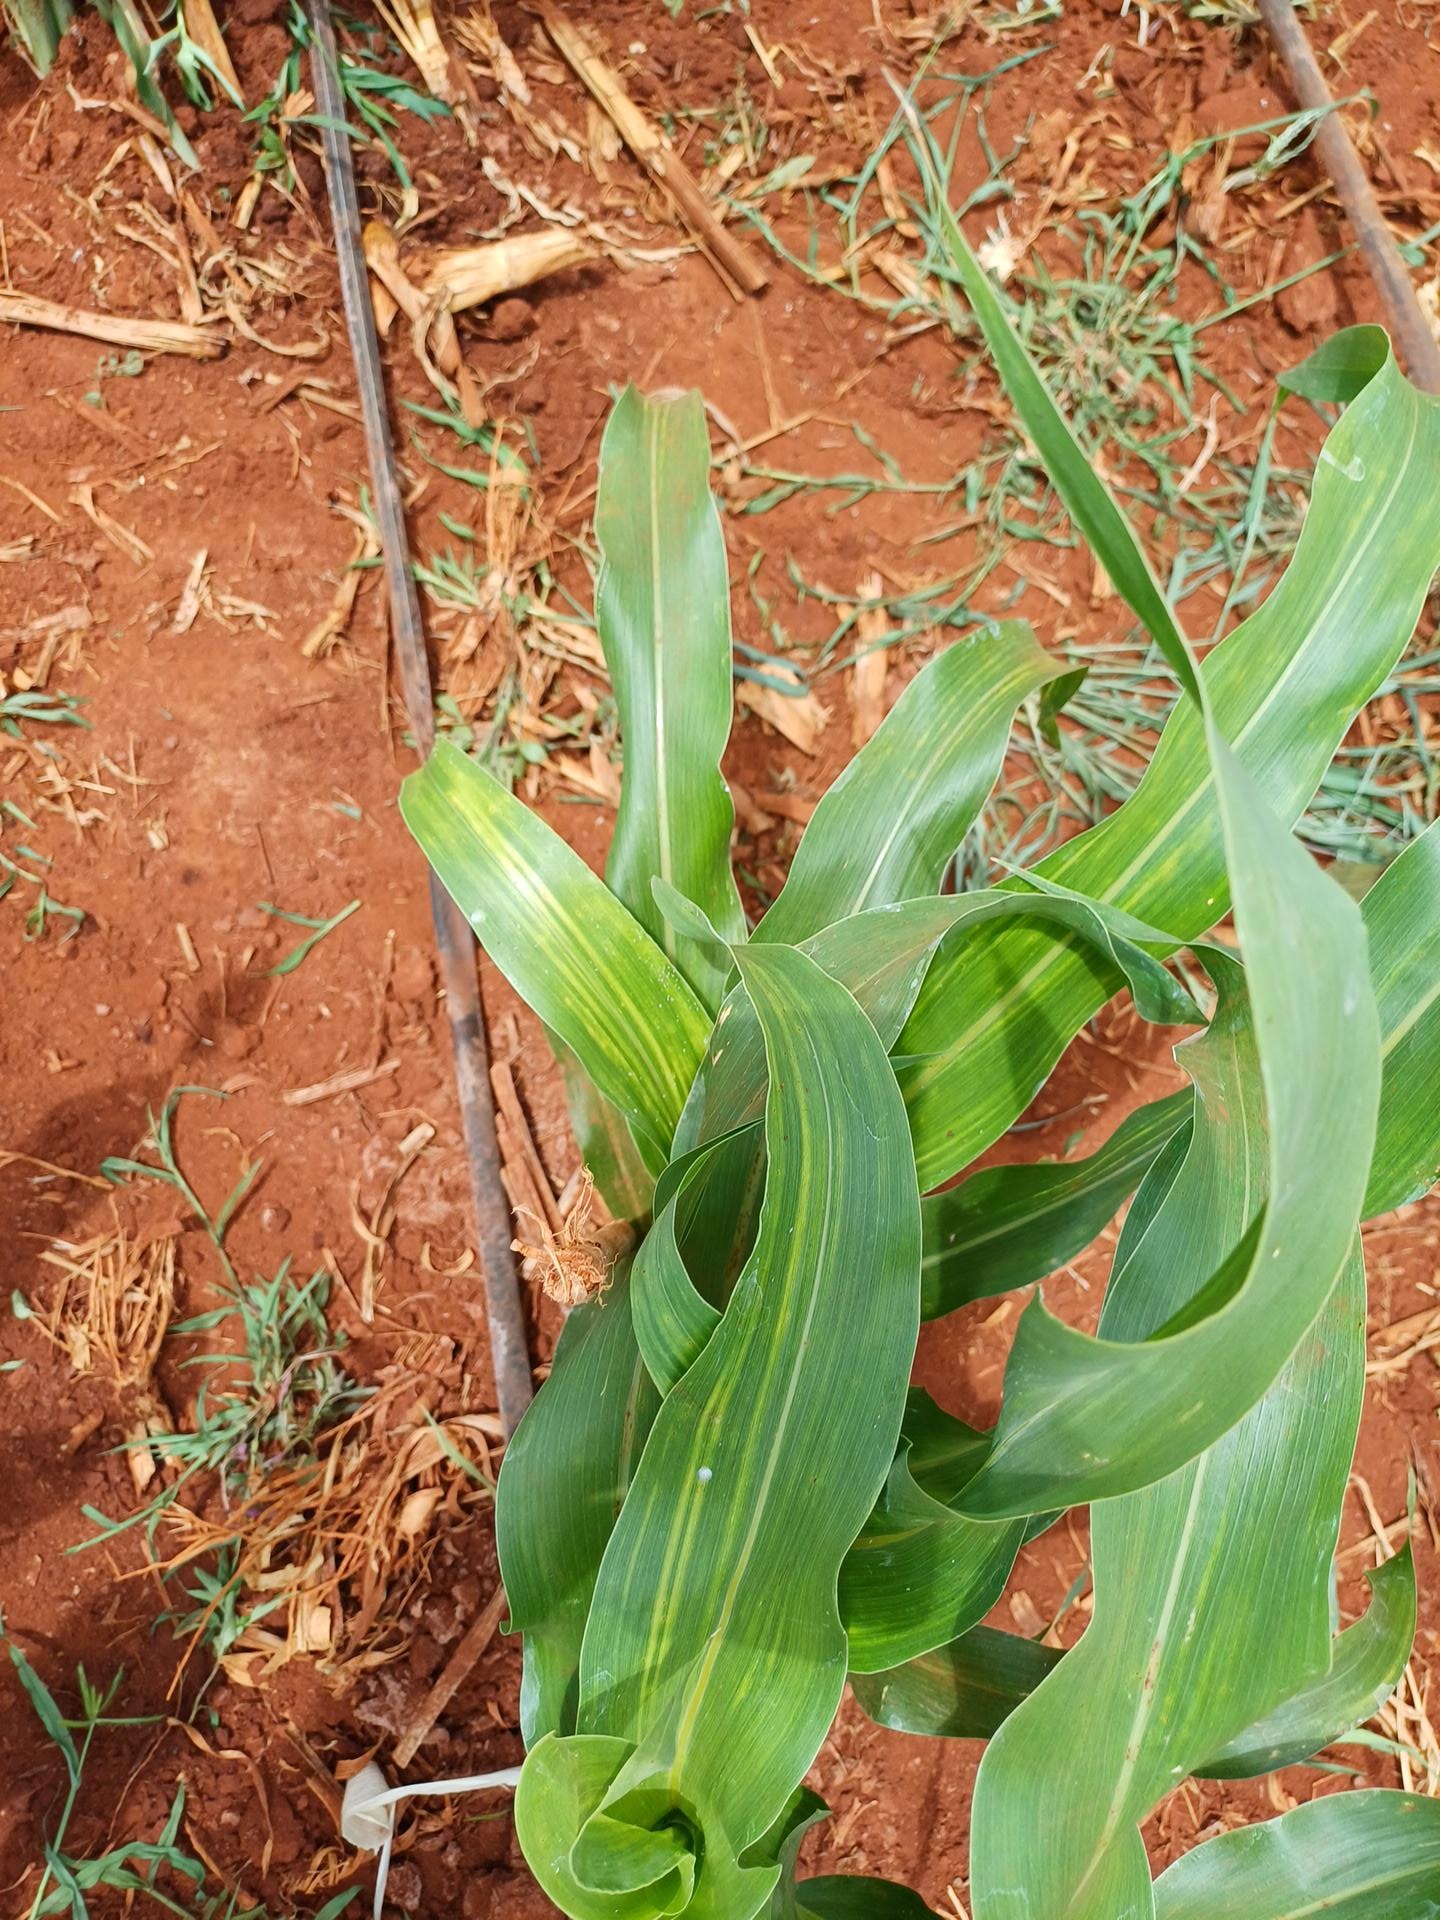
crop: sorghum
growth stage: vegetative
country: Kenya
